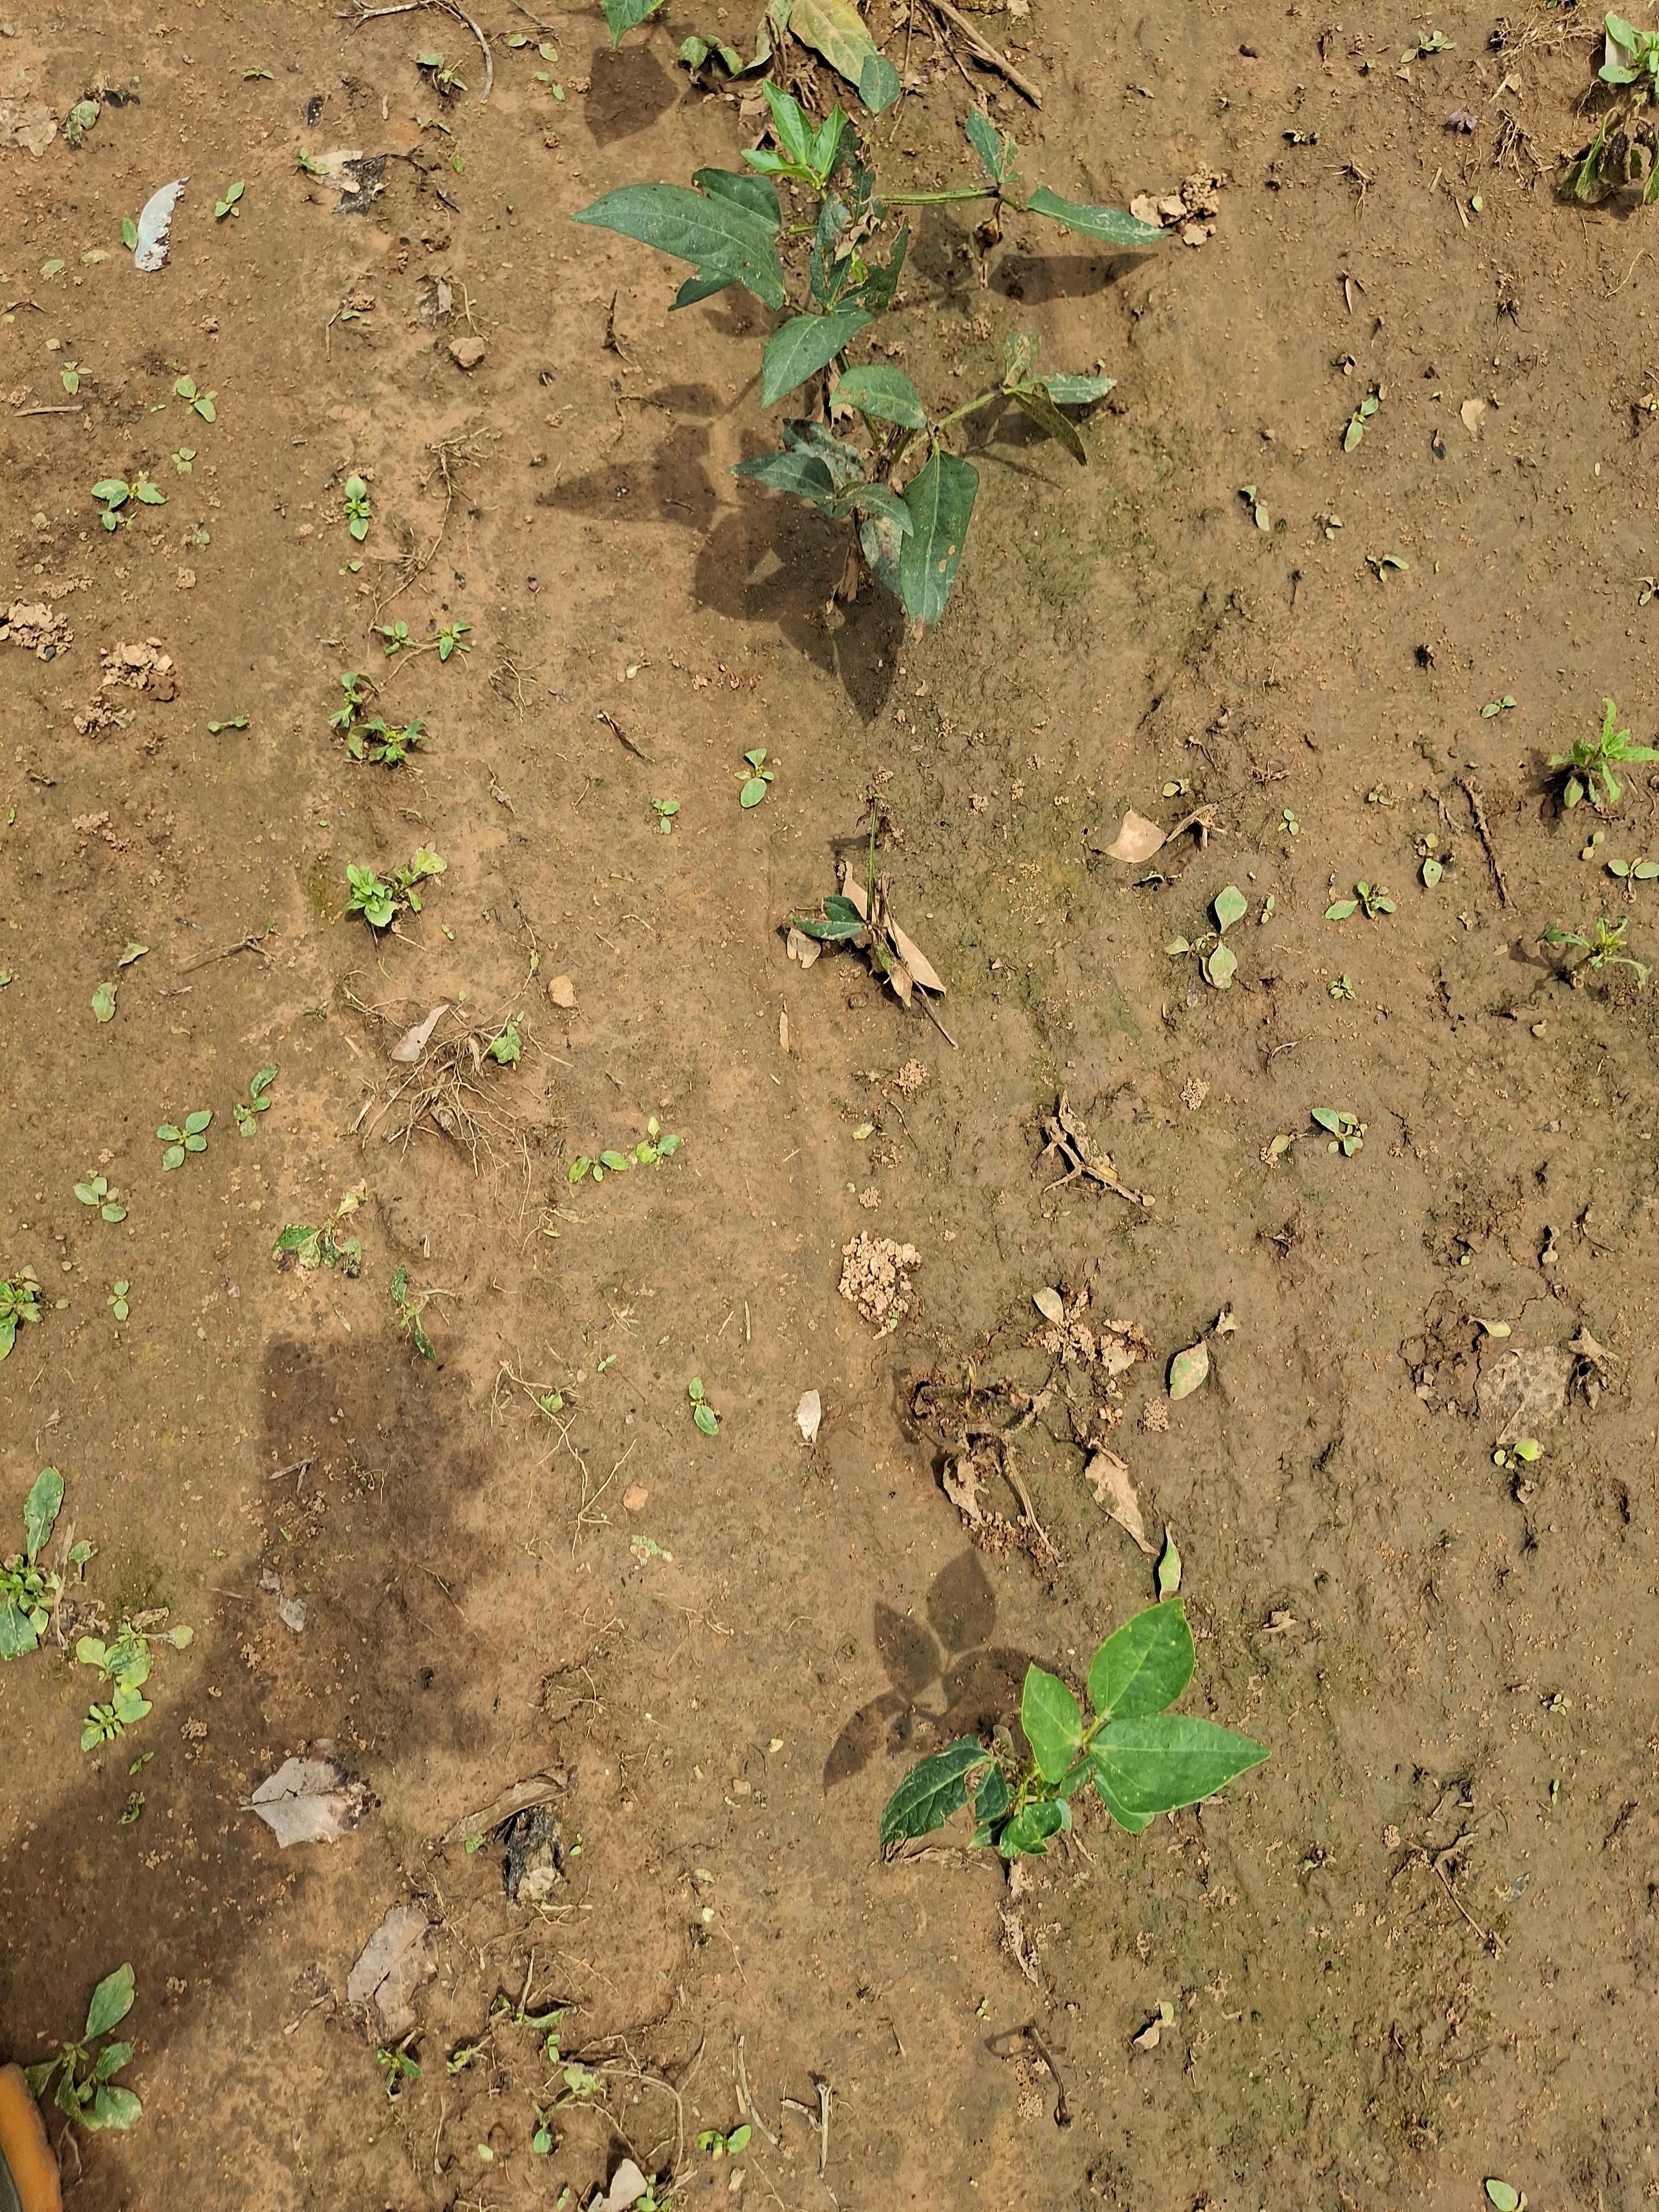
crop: cowpea
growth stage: vegetative
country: Nigeria
